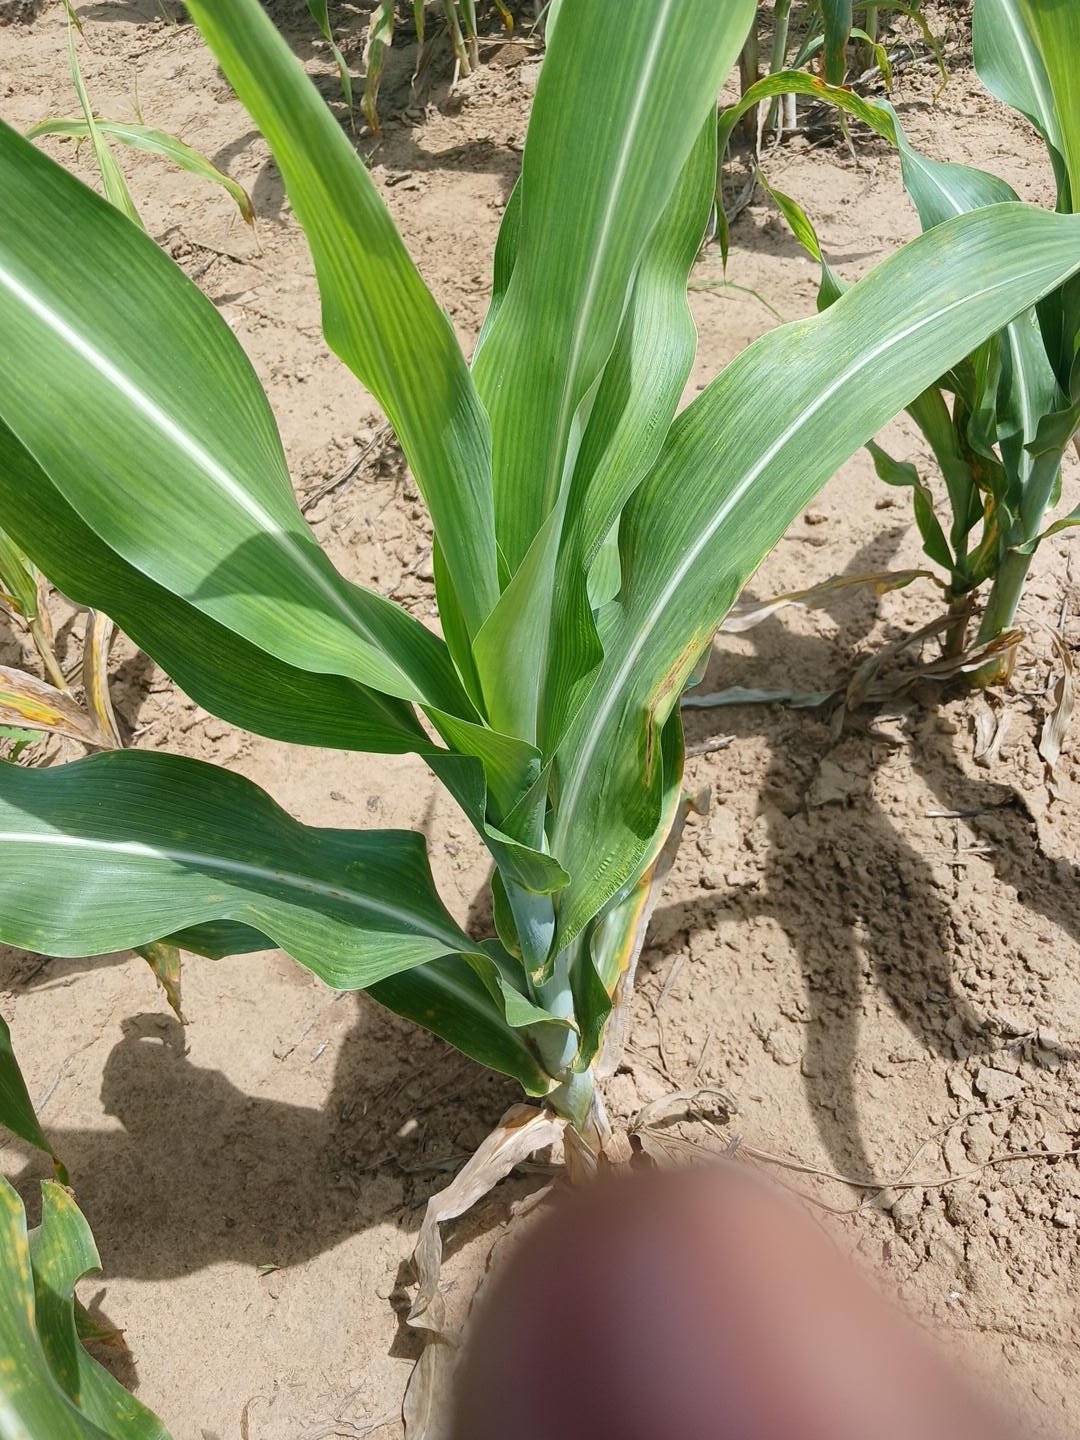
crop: sorghum
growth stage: vegetative
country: Senegal
